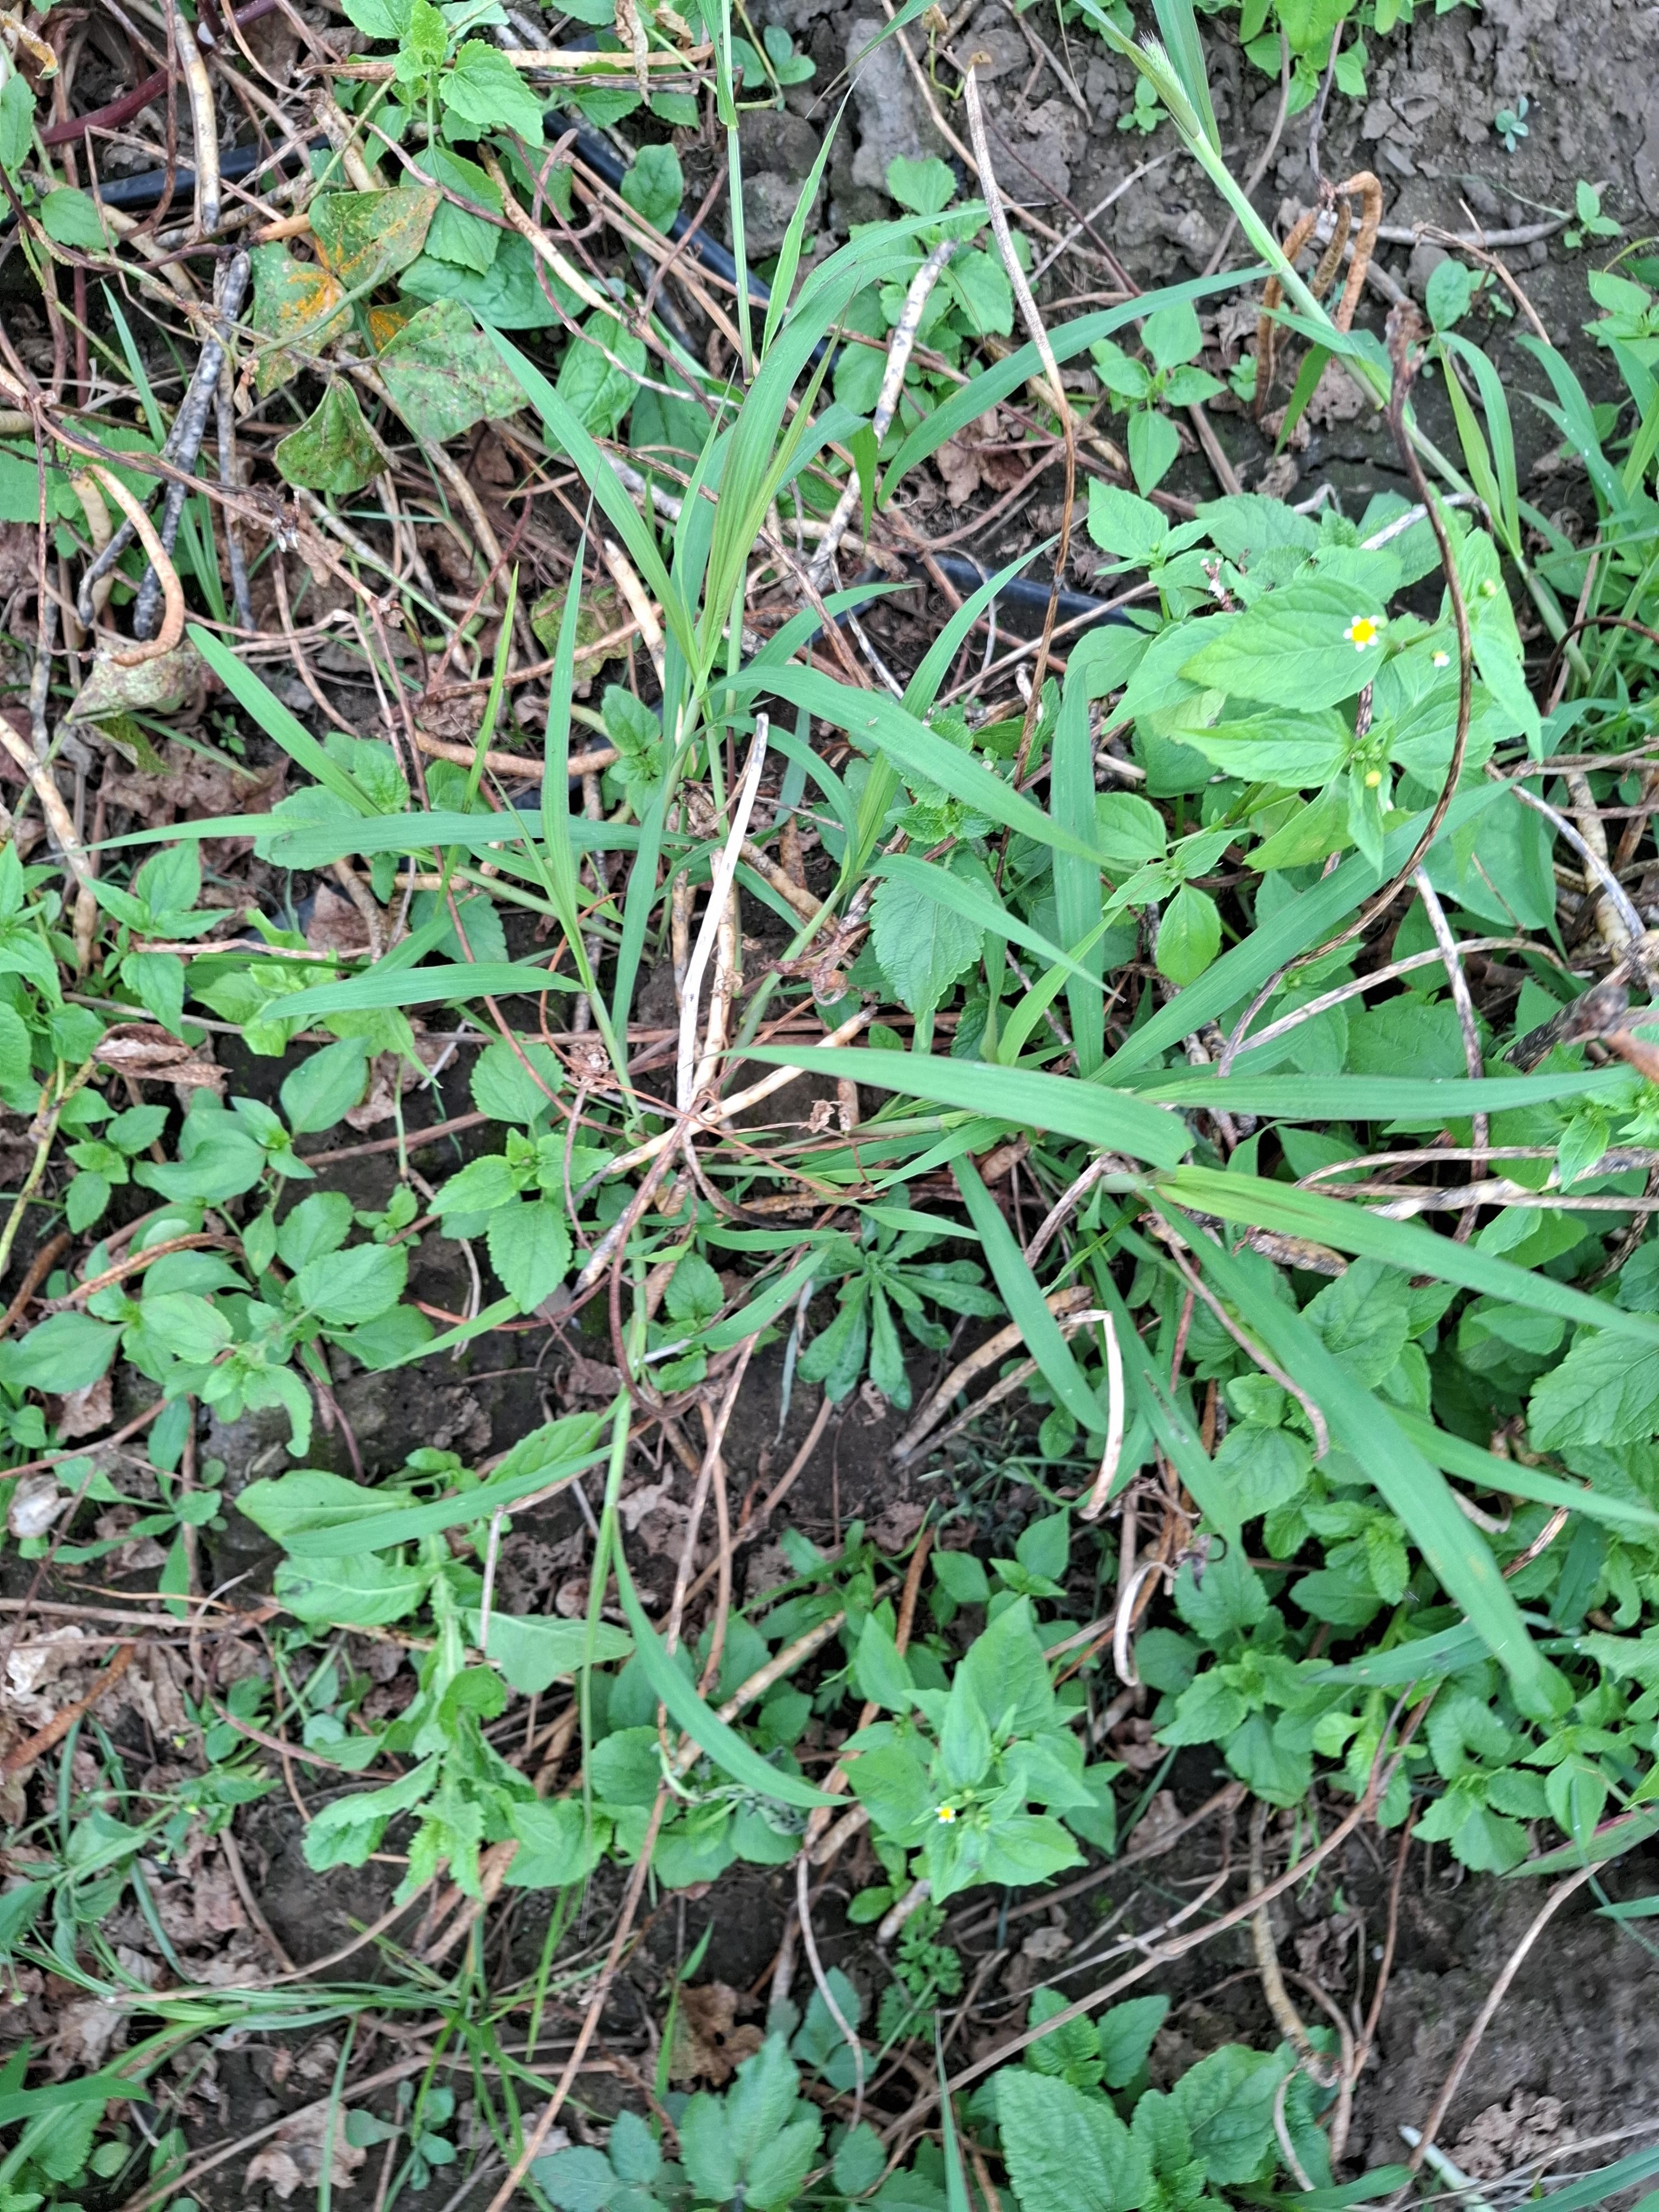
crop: cowpea
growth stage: development pod
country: Tanzania
